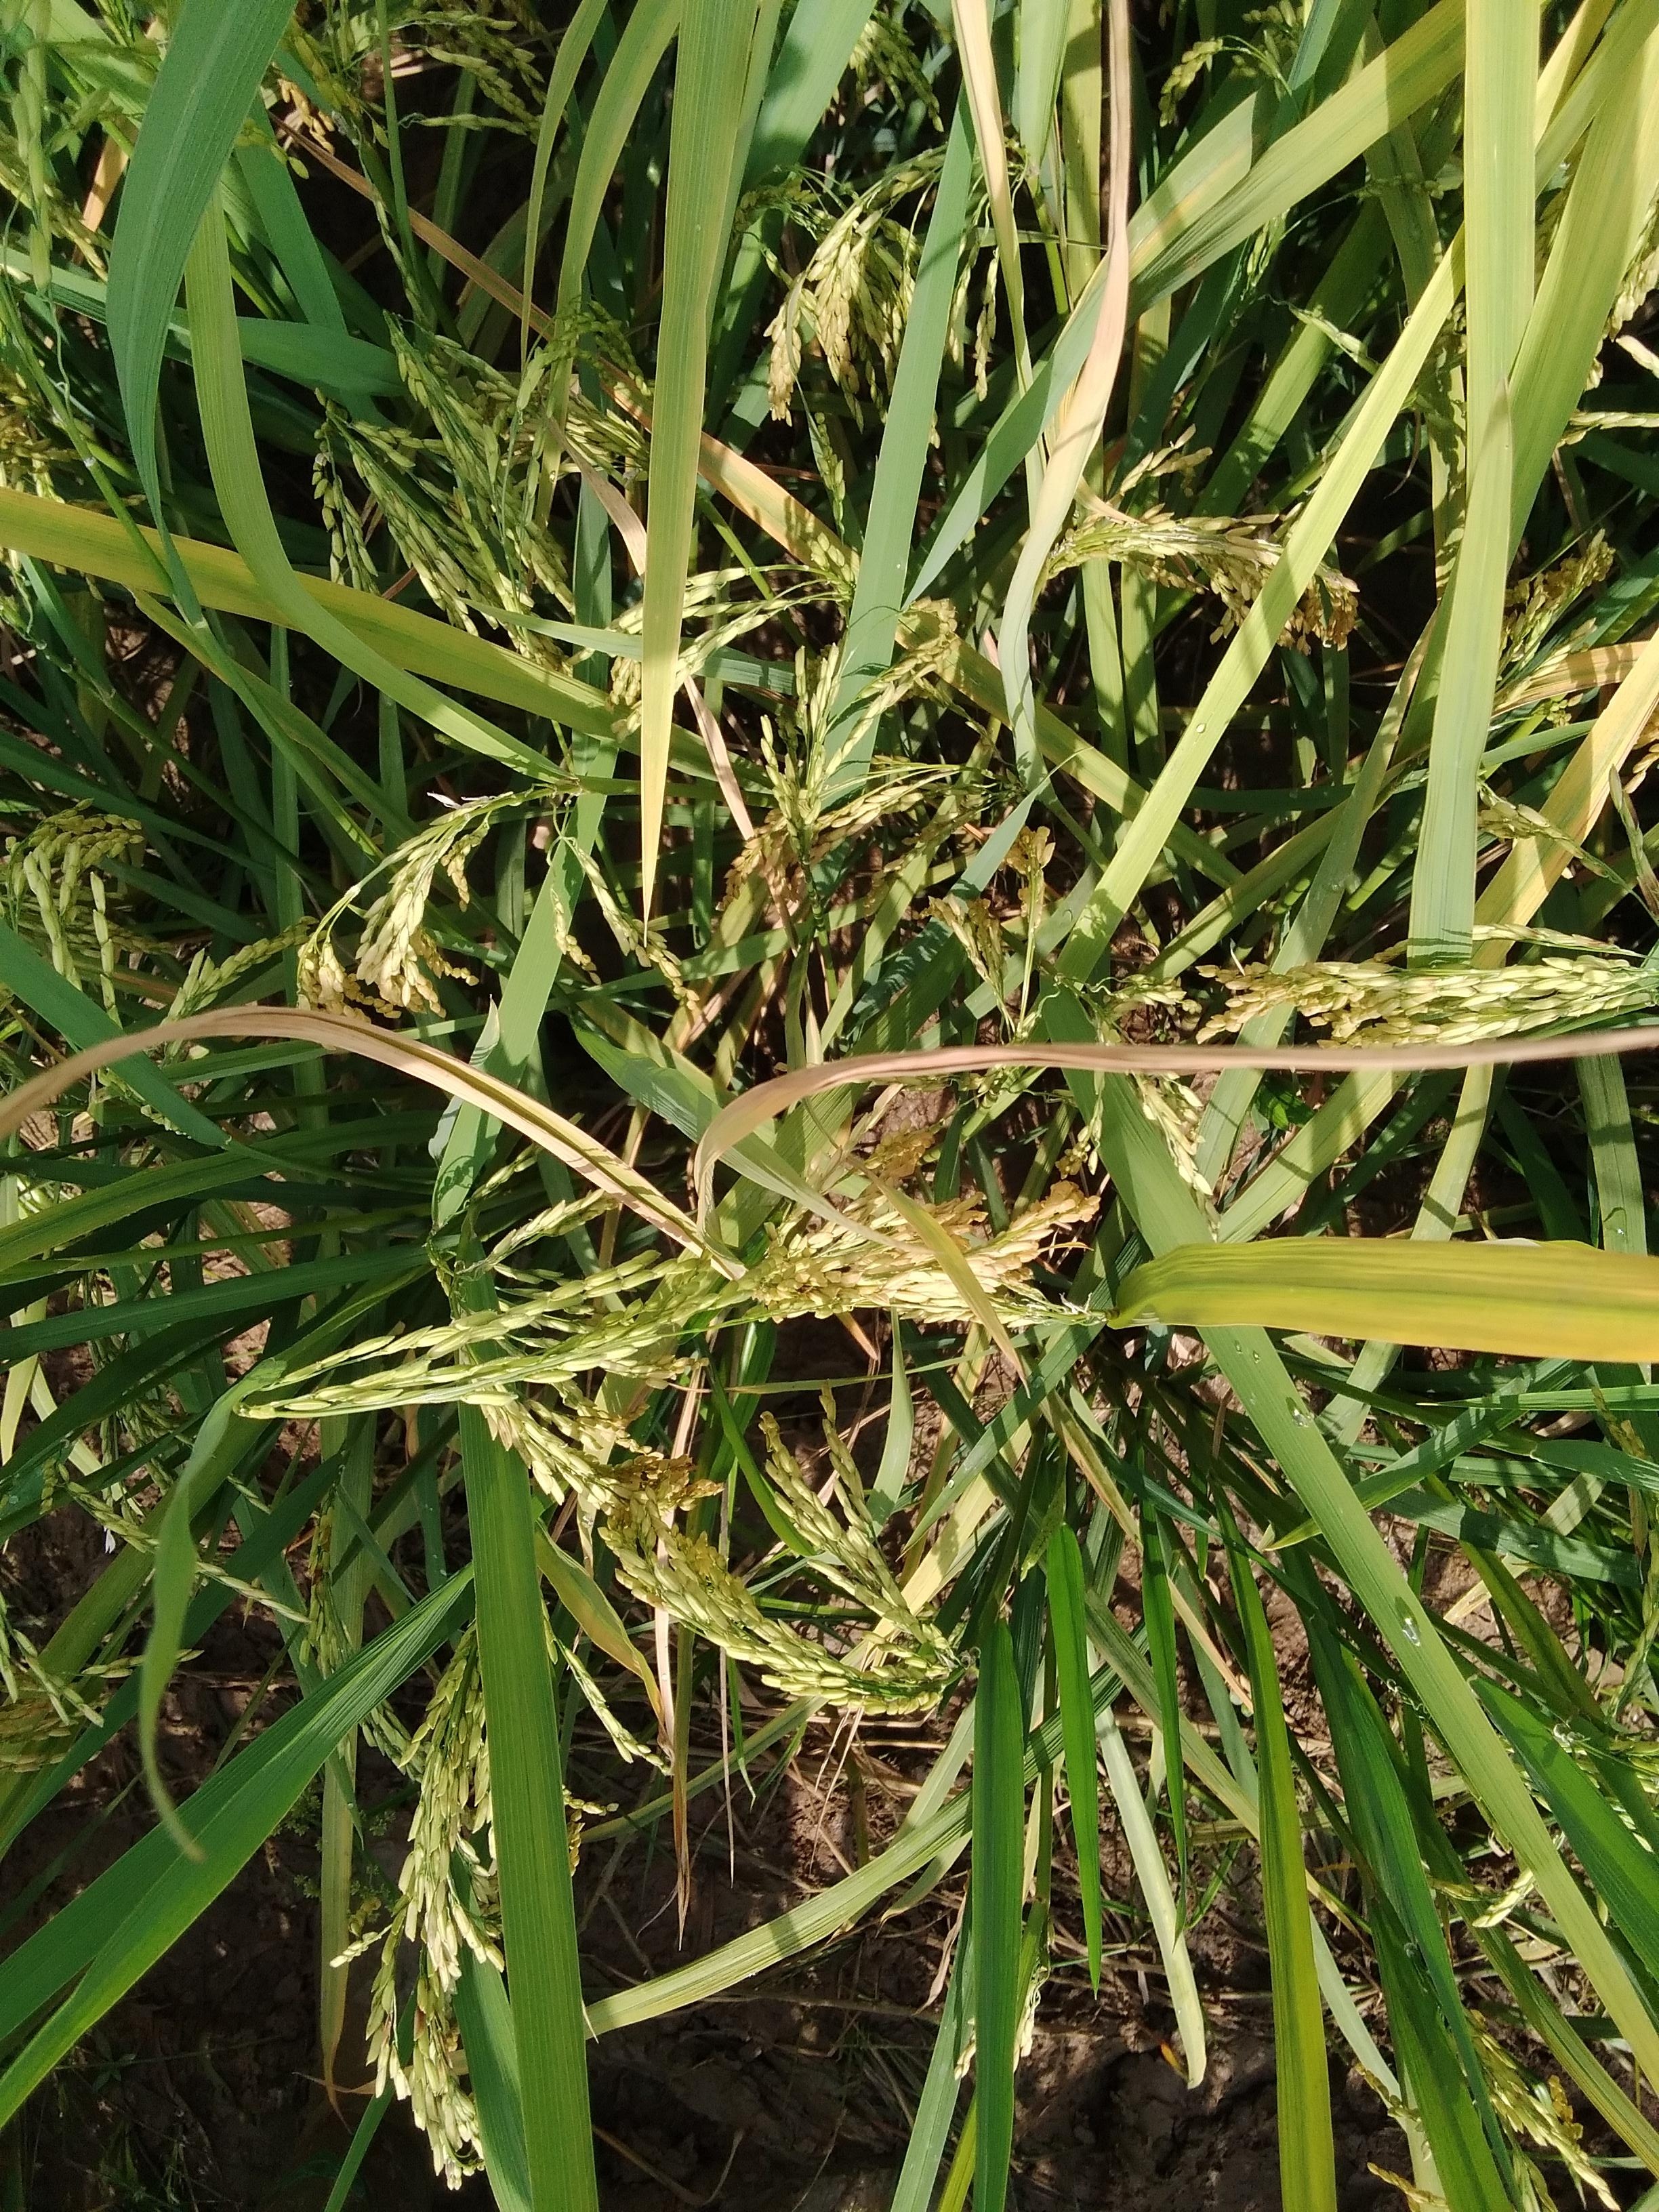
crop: rice
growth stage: ripening
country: Nigeria
